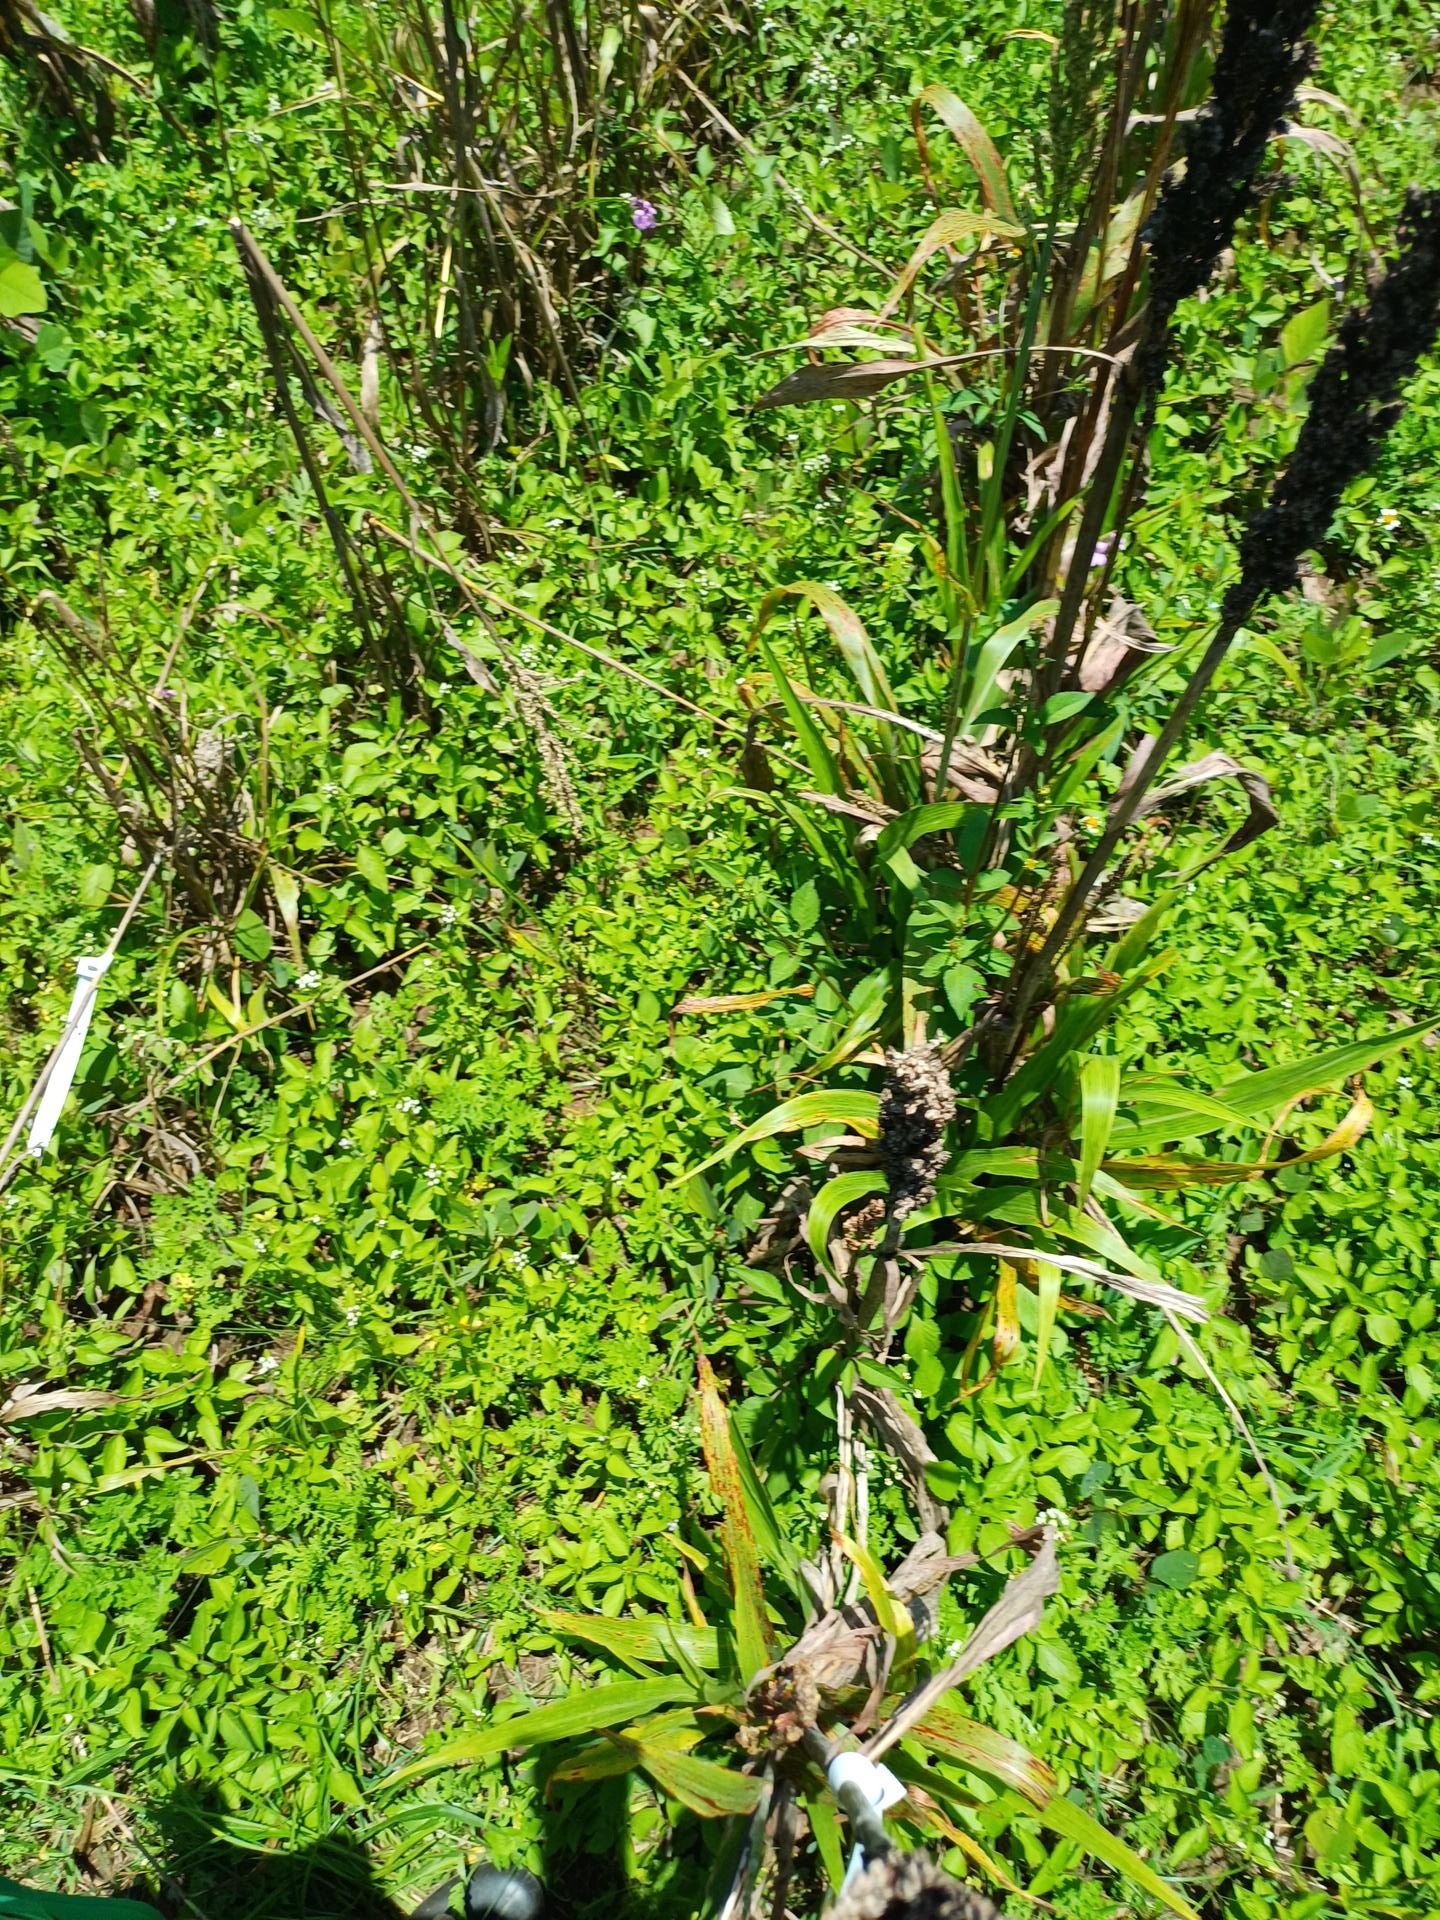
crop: sorghum
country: Kenya
